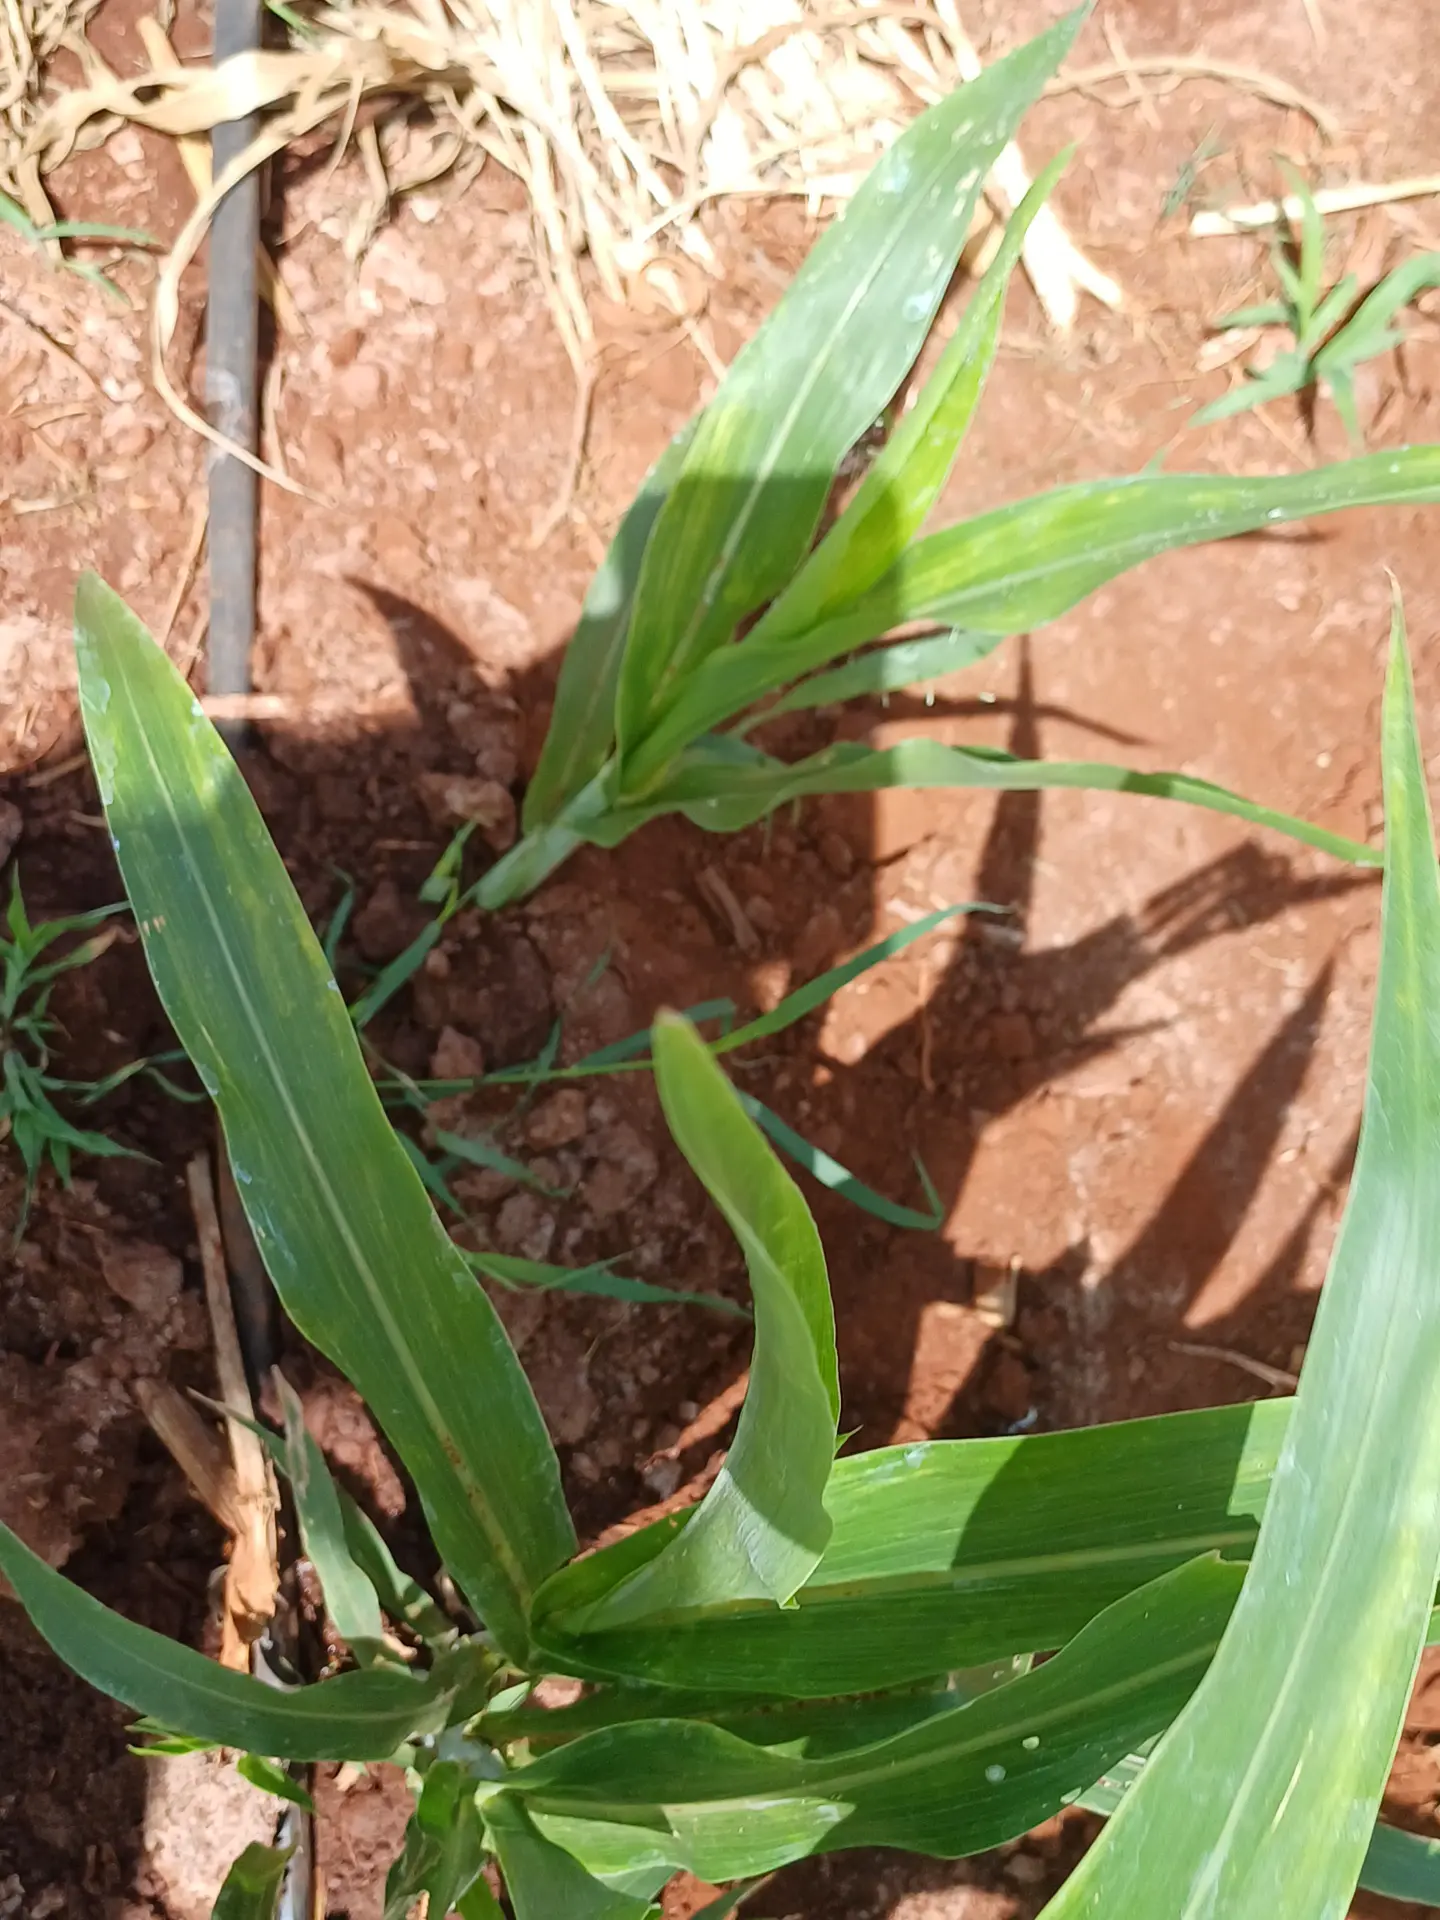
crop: sorghum
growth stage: vegetative
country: Kenya
